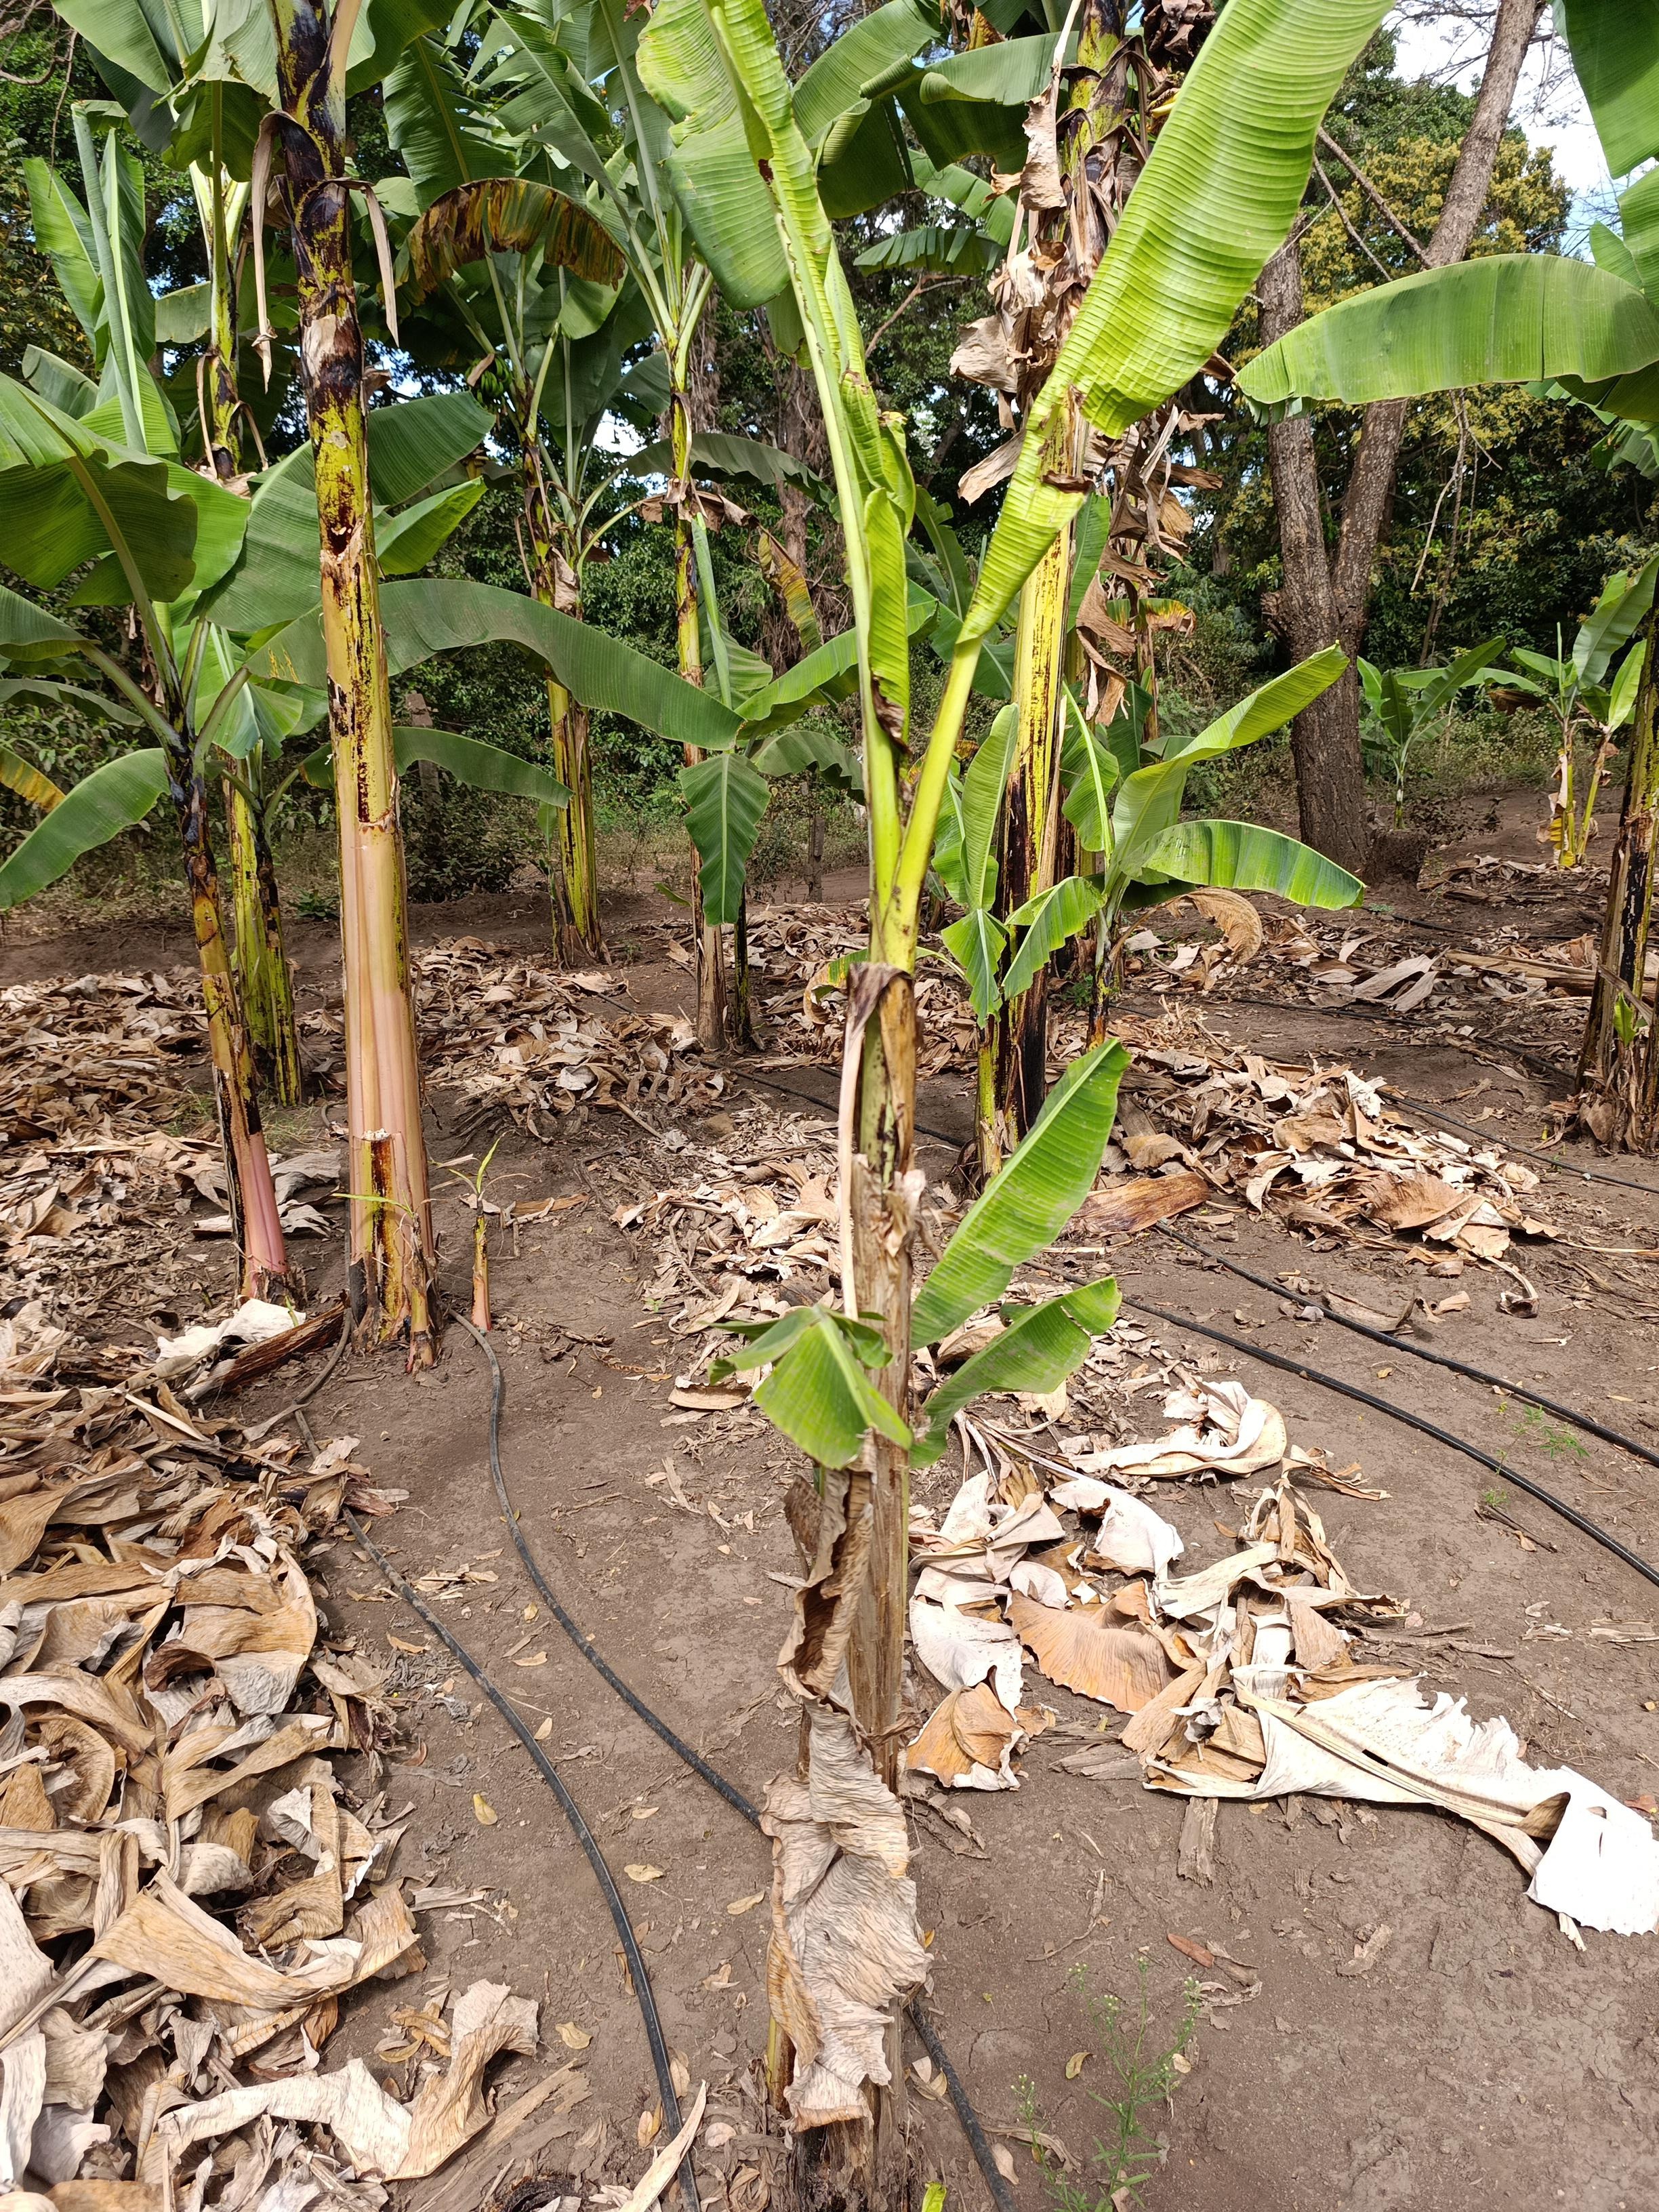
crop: banana
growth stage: vegetative
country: Tanzania
